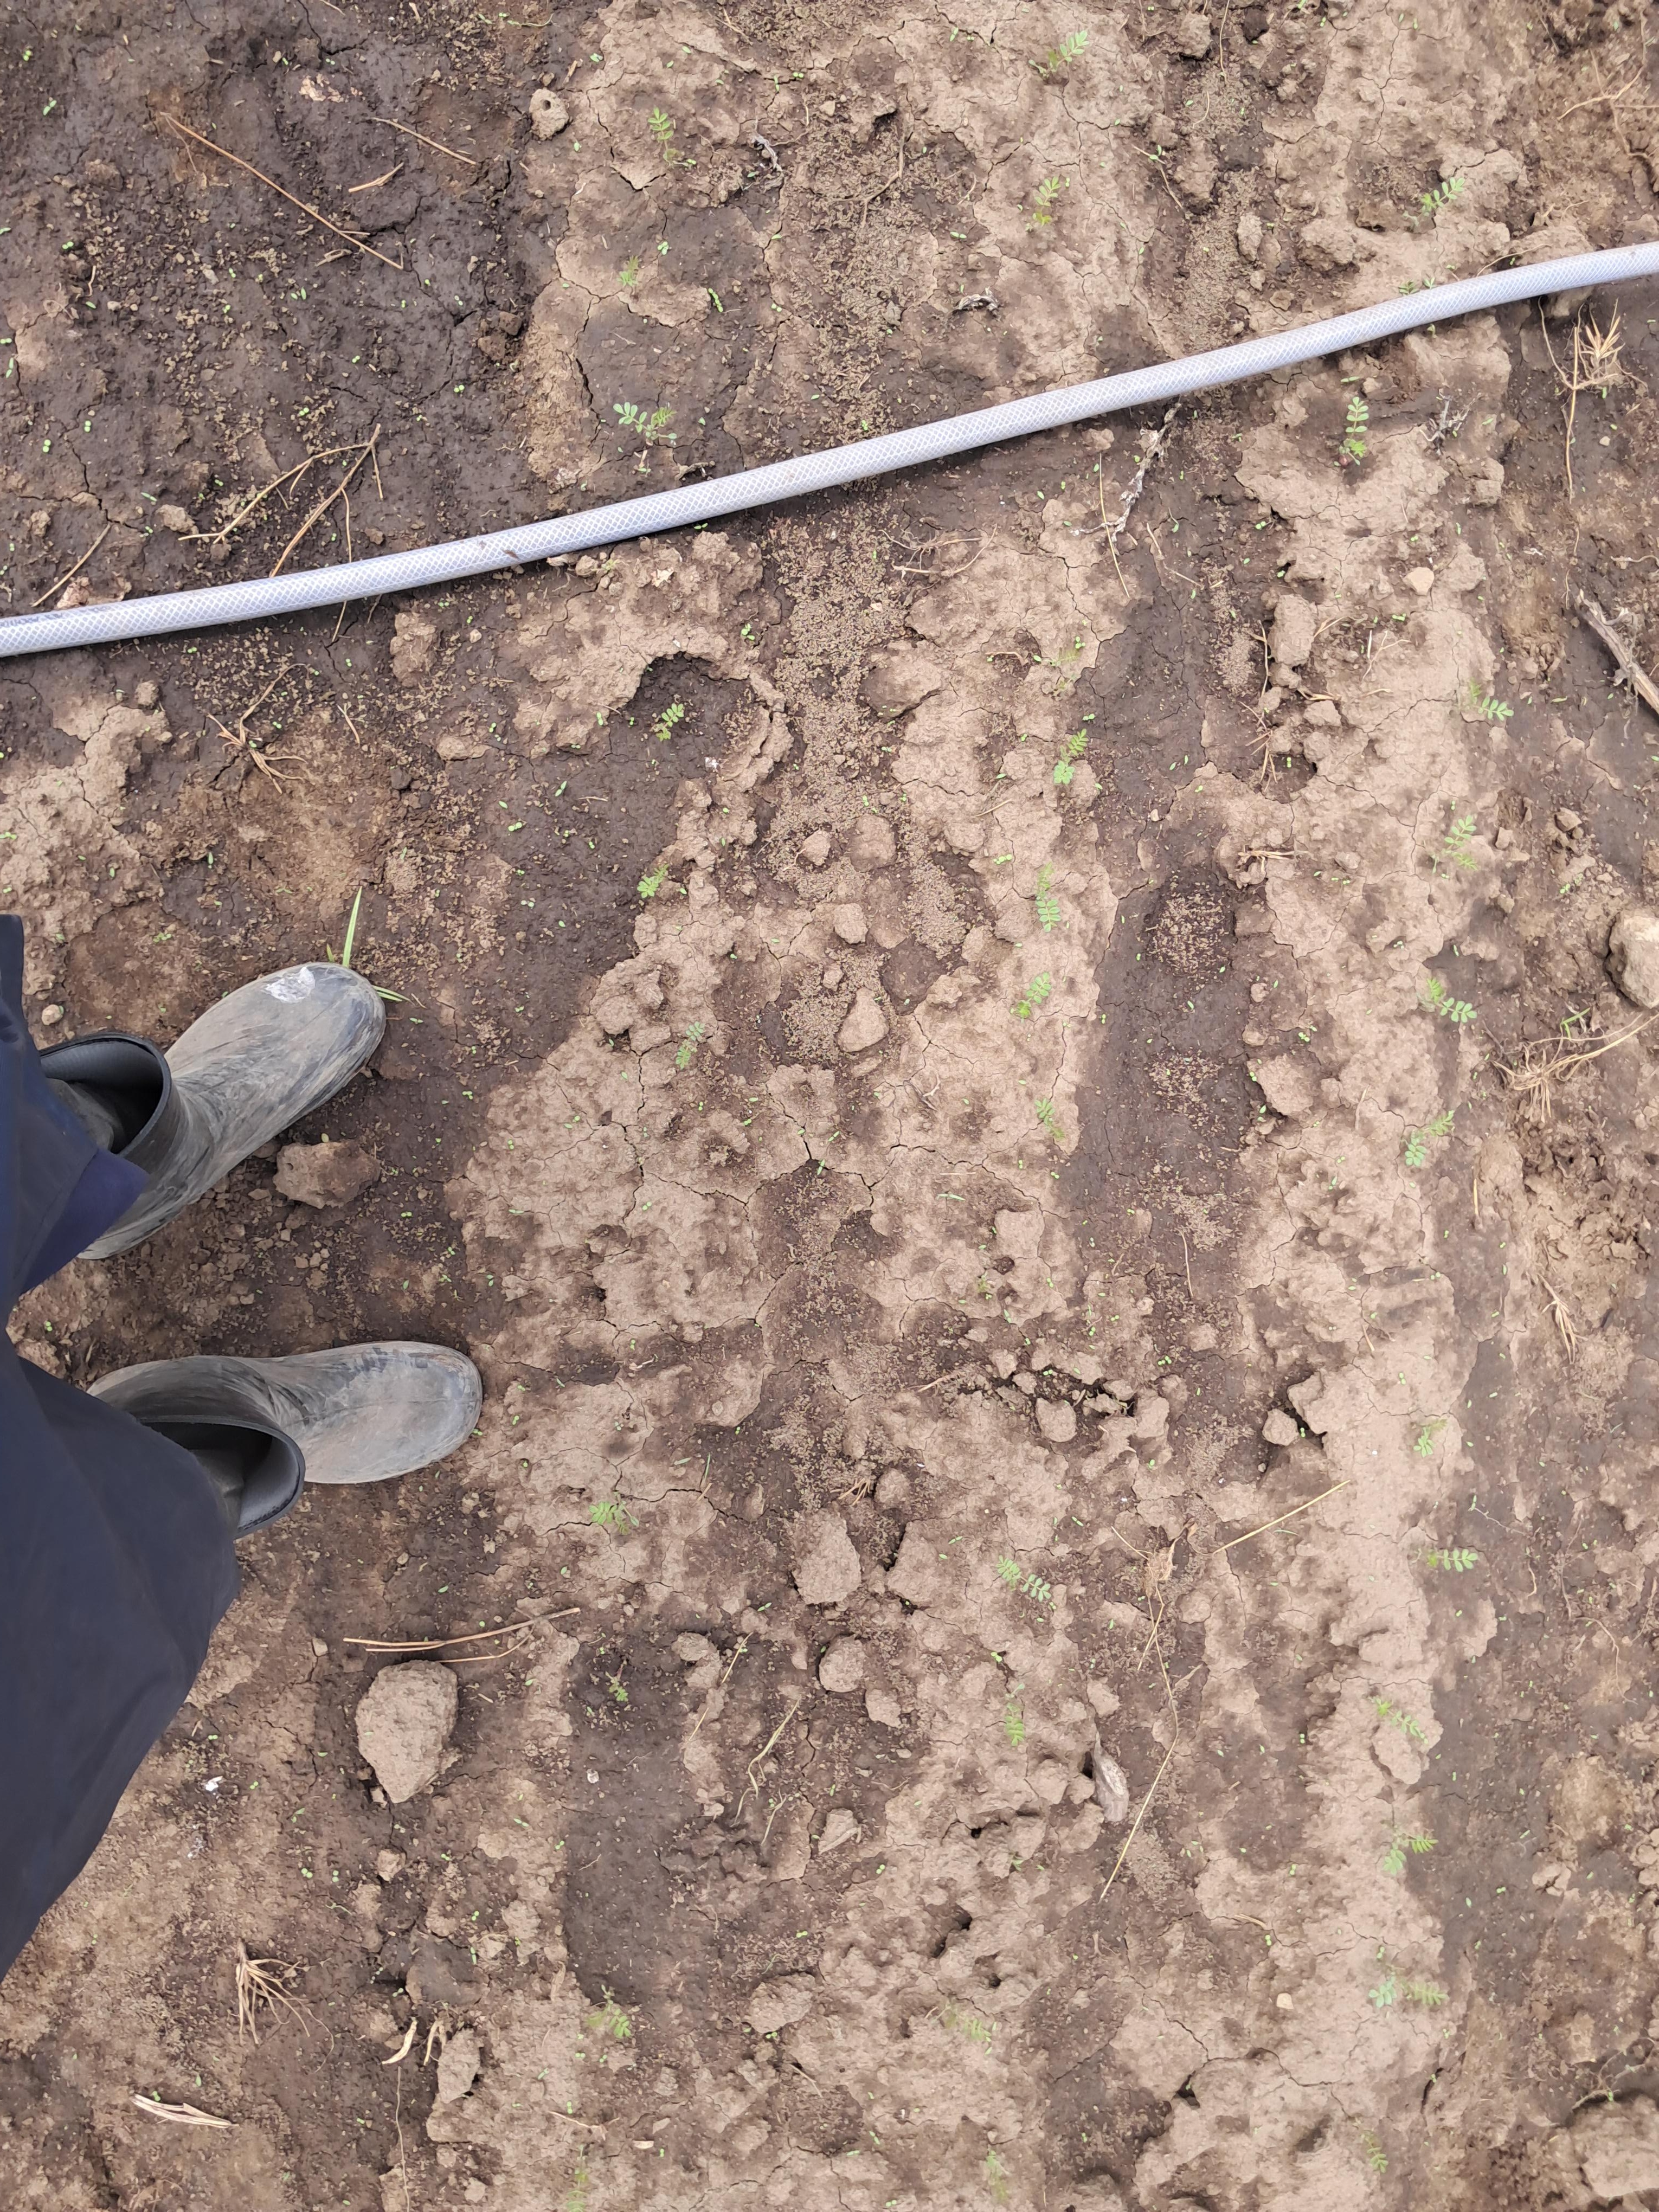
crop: chickpea
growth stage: emergence
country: Tanzania
